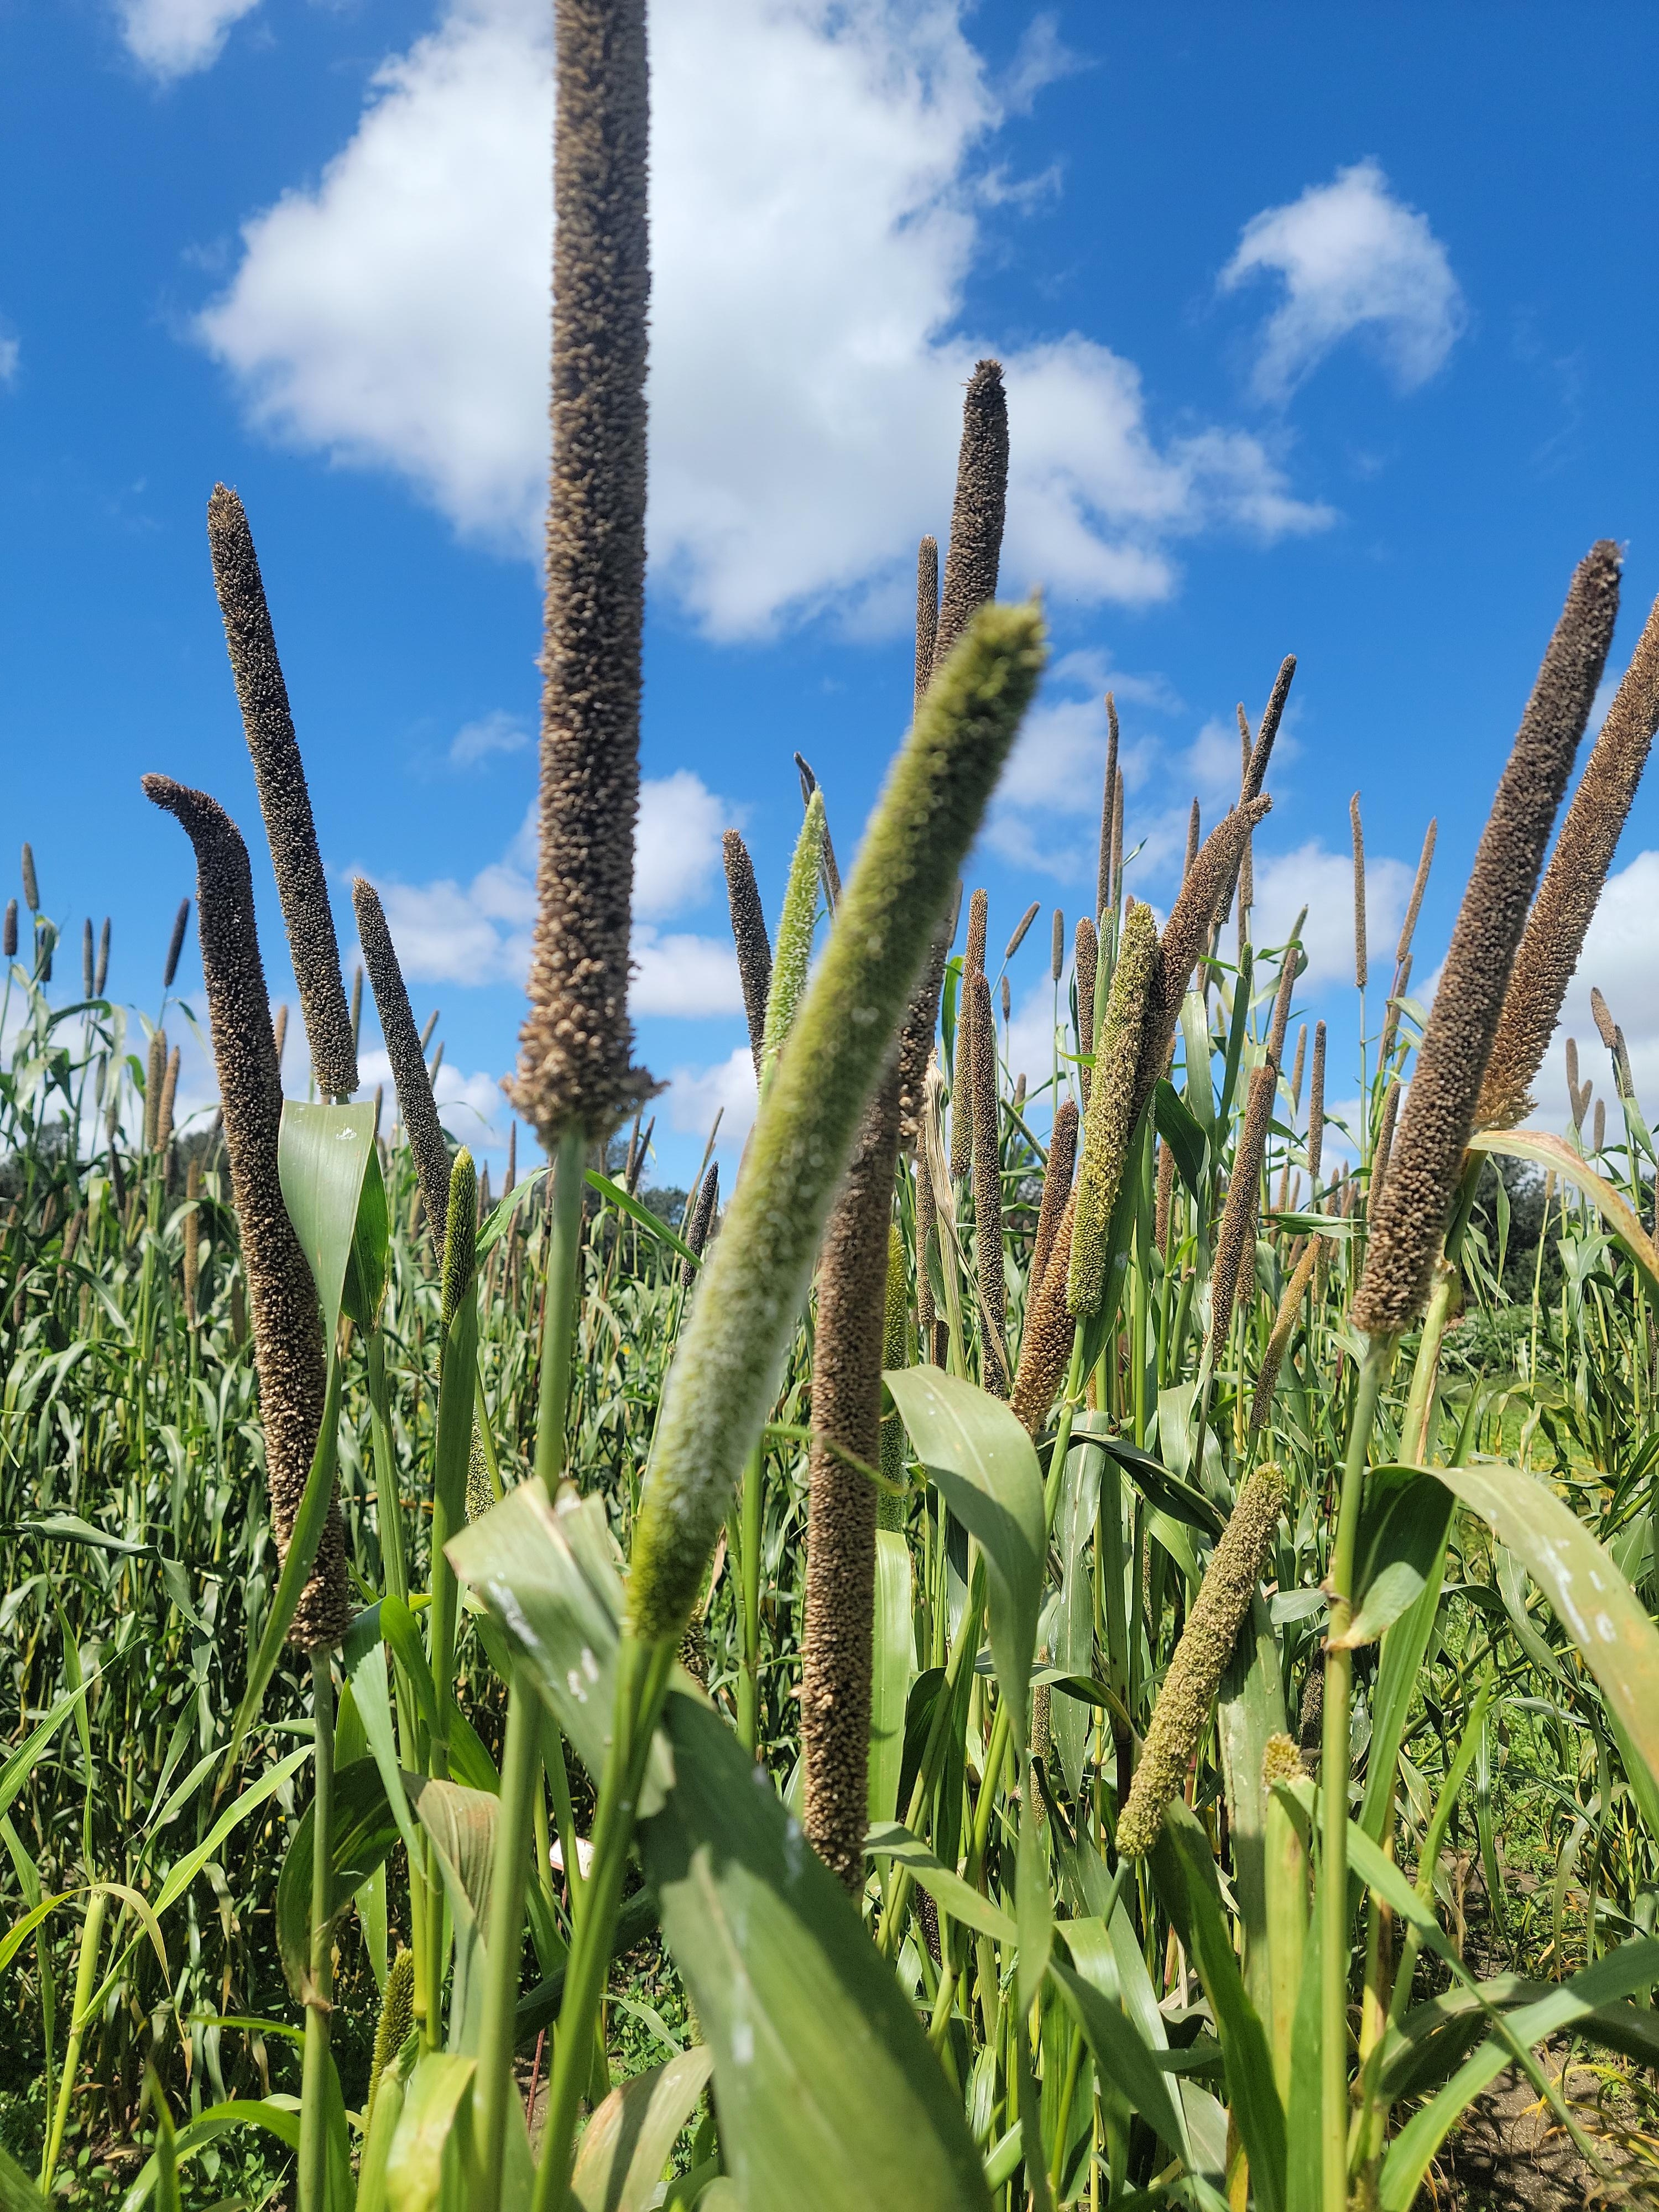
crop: pearl millet
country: Tanzania
